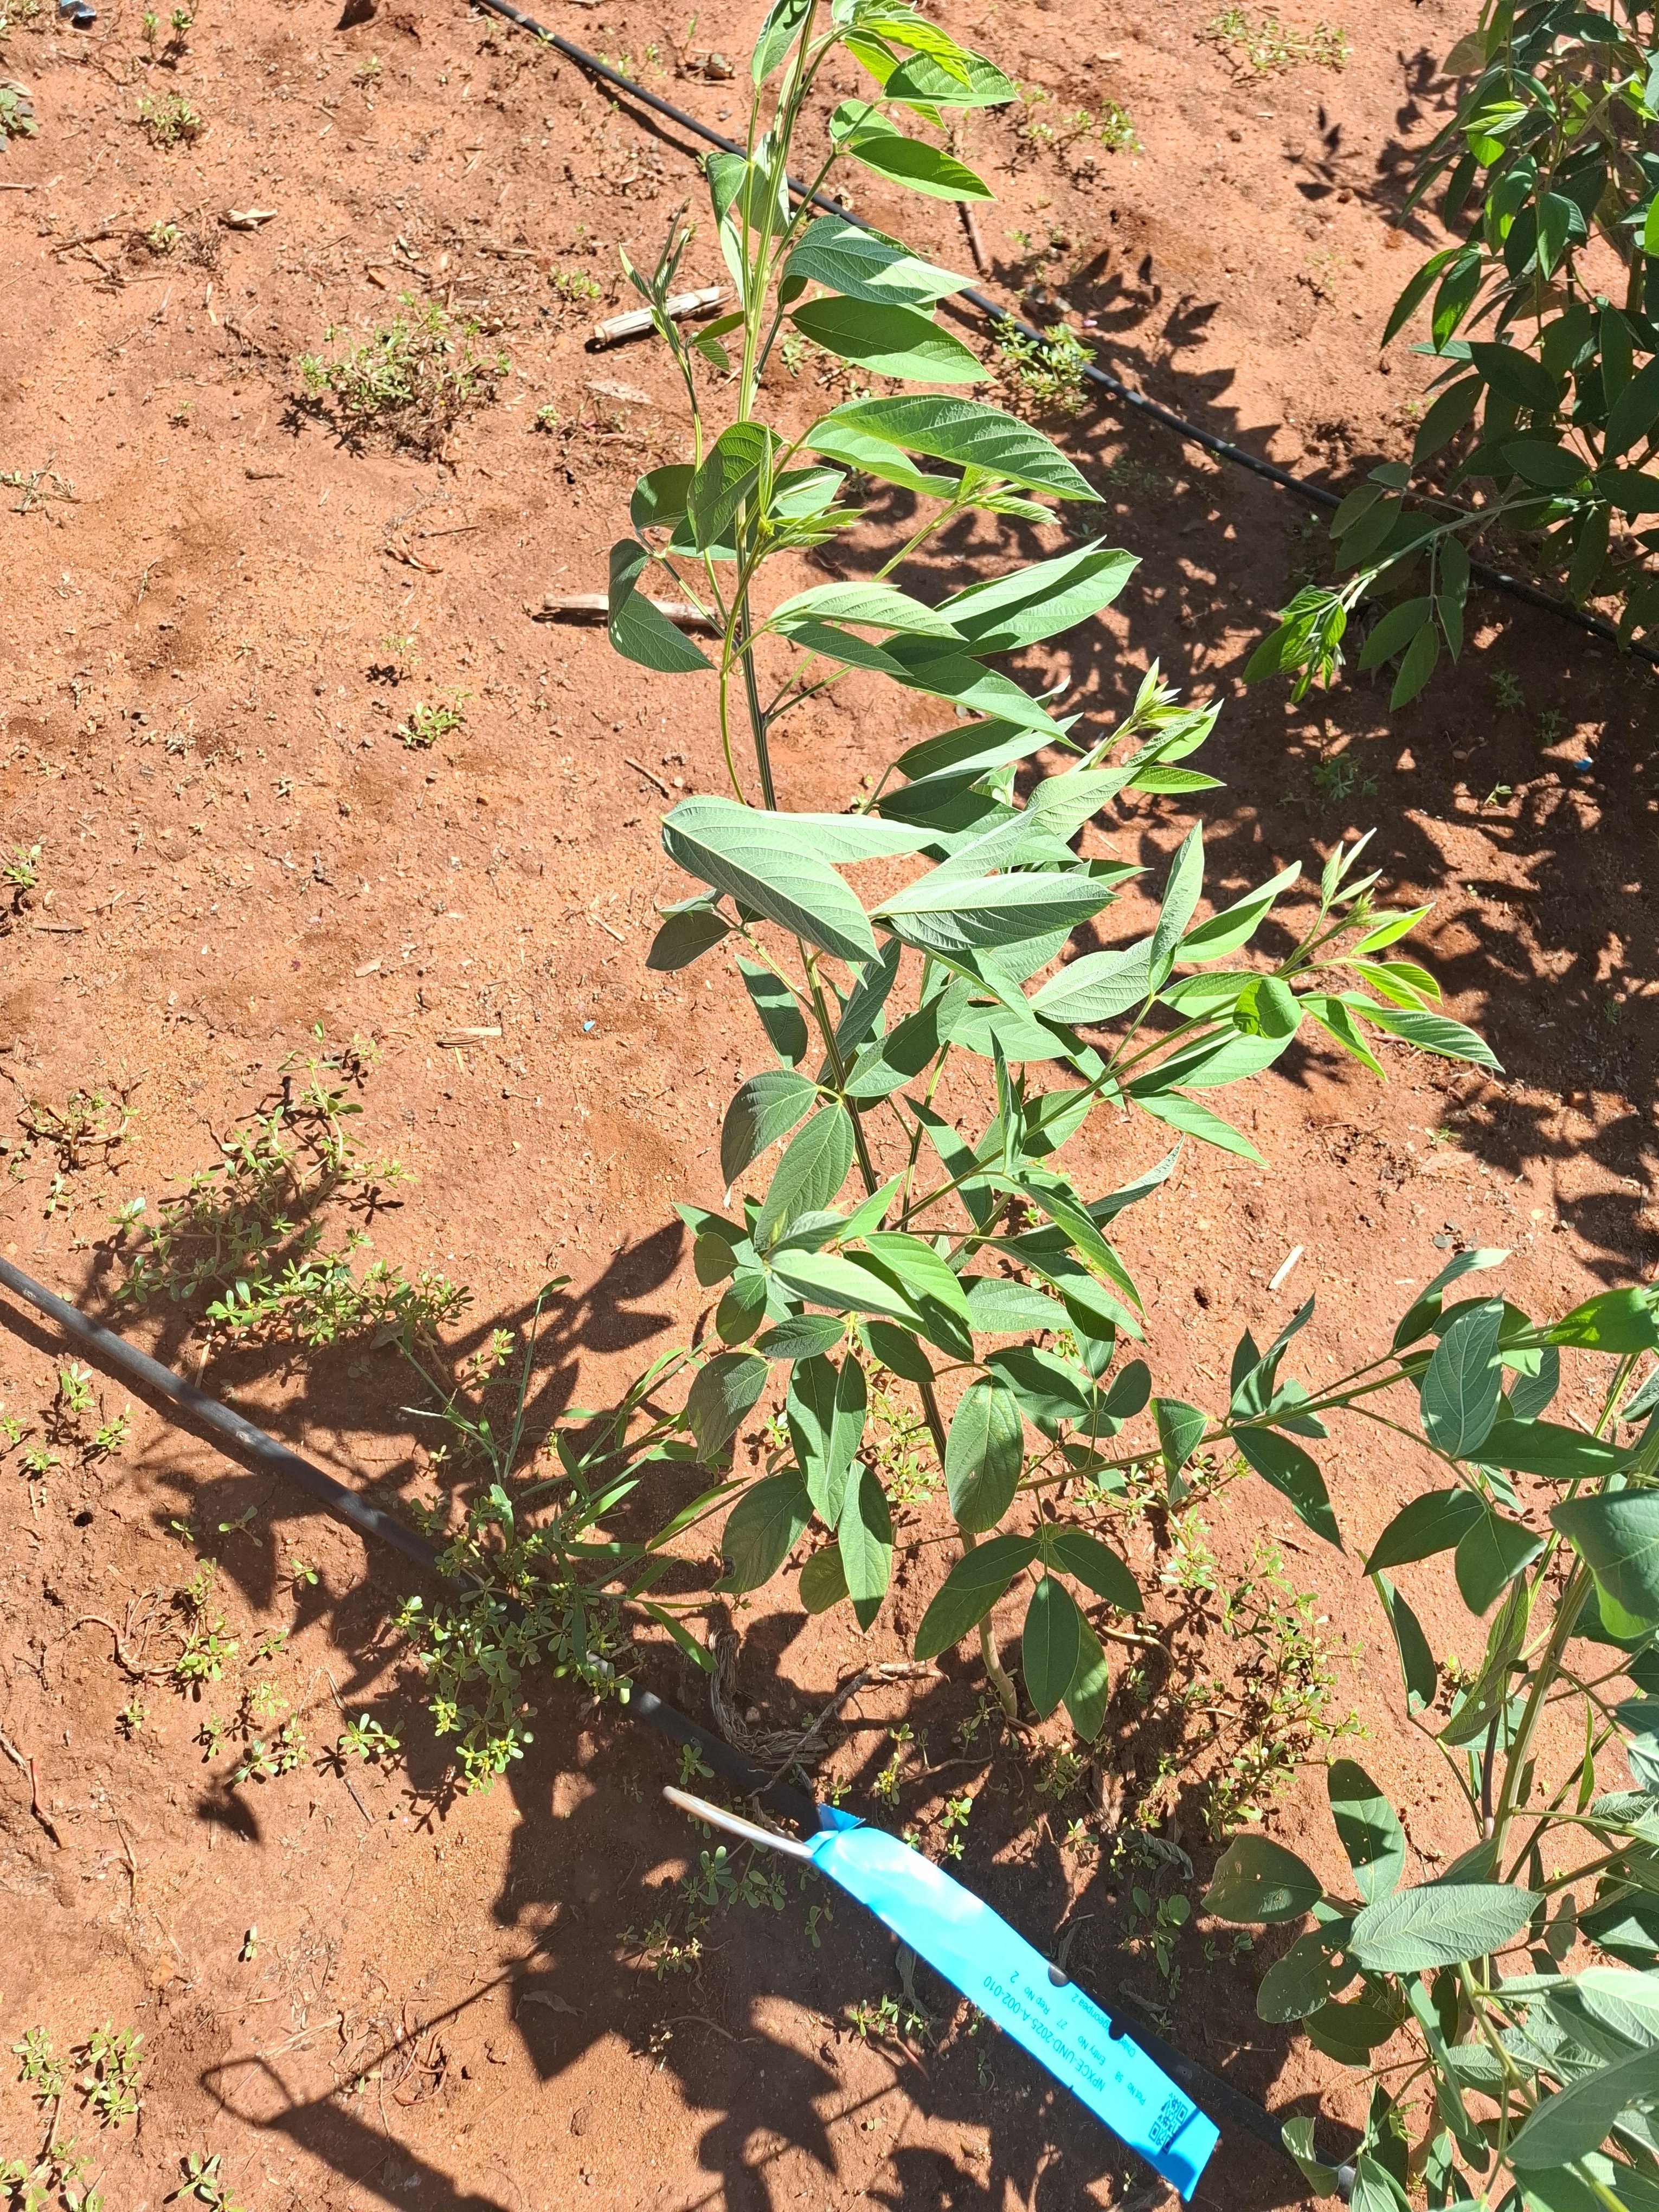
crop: pigeonpea
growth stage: vegetative
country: Kenya
